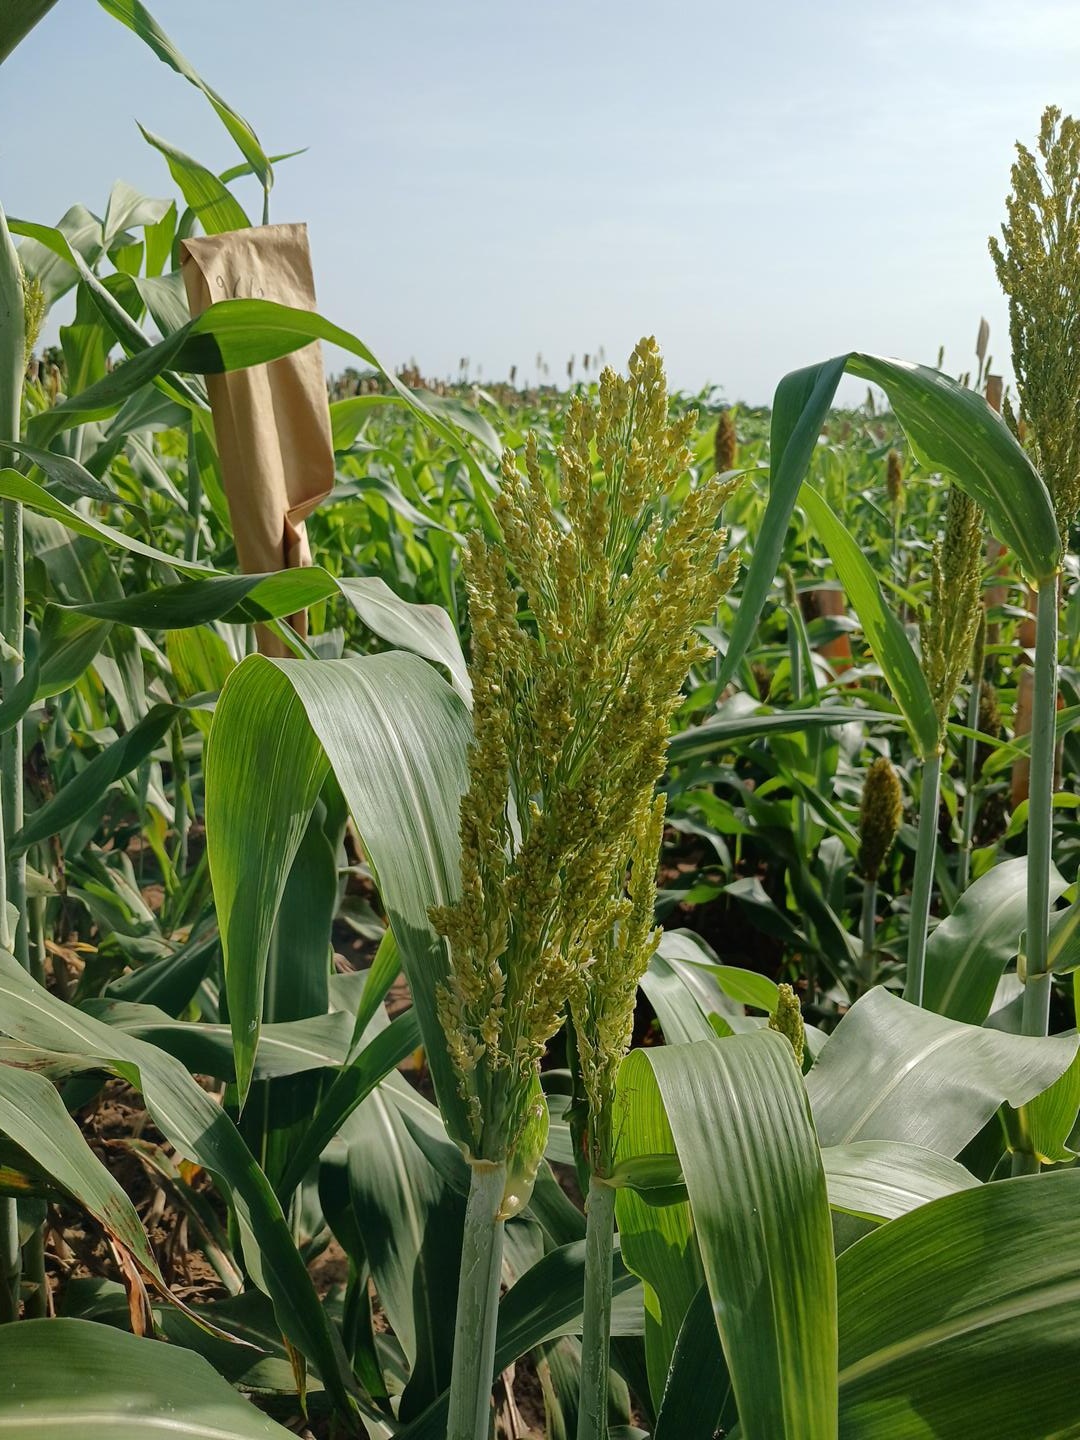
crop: sorghum
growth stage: heading tuber
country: Senegal
